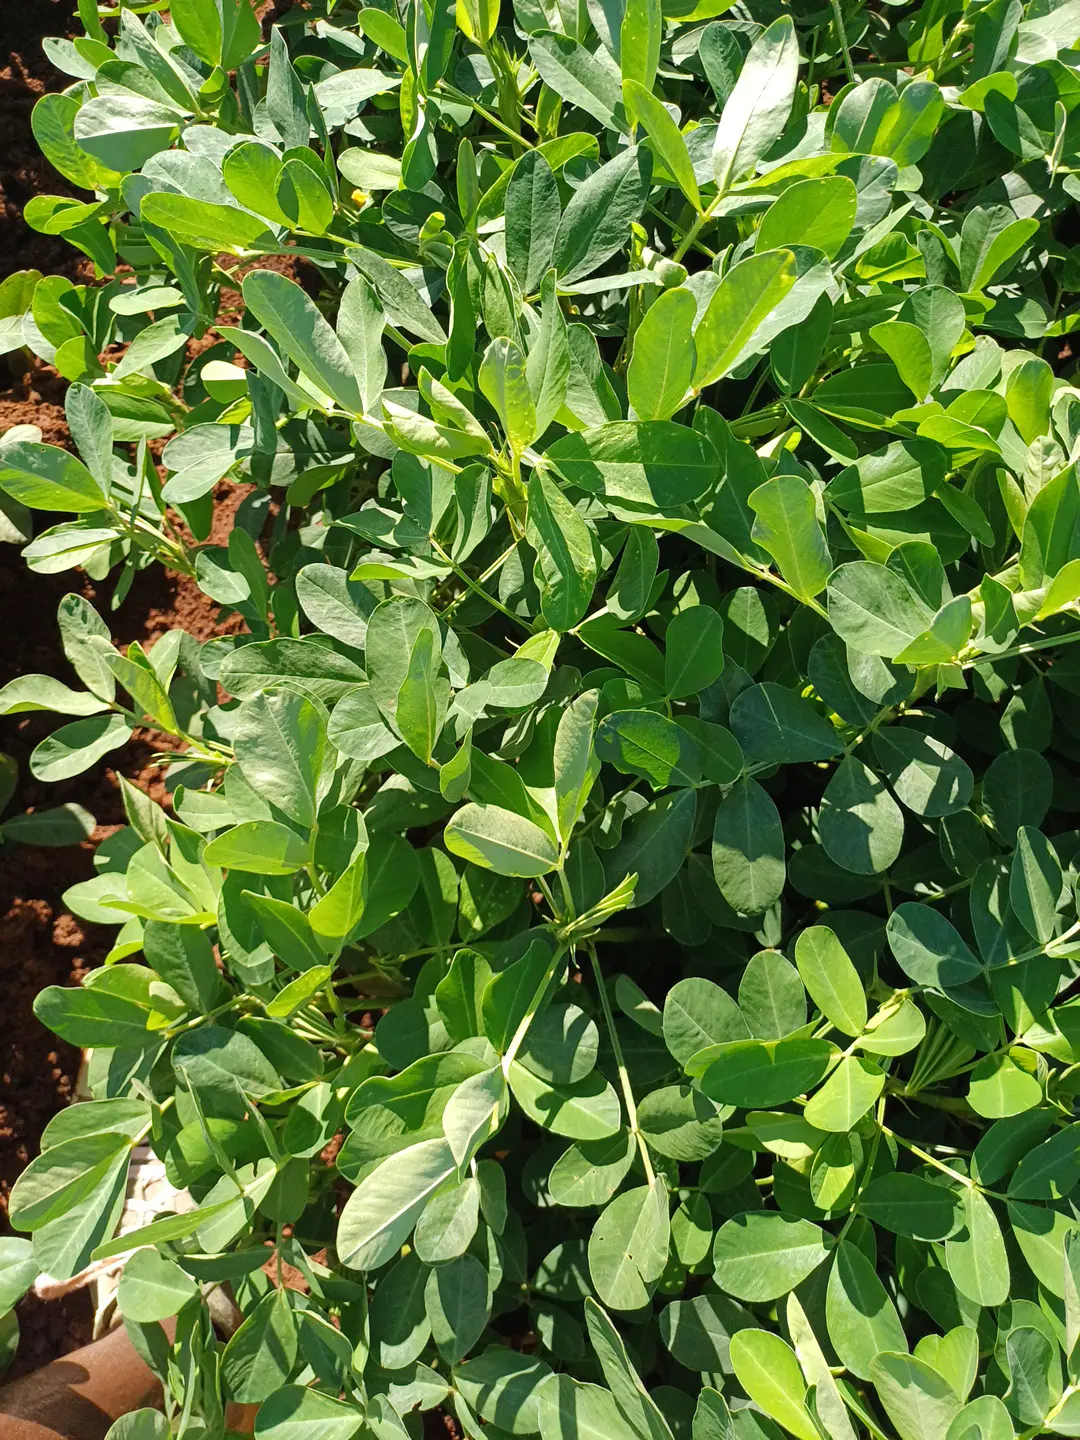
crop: groundnut
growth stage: flowering
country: Kenya
